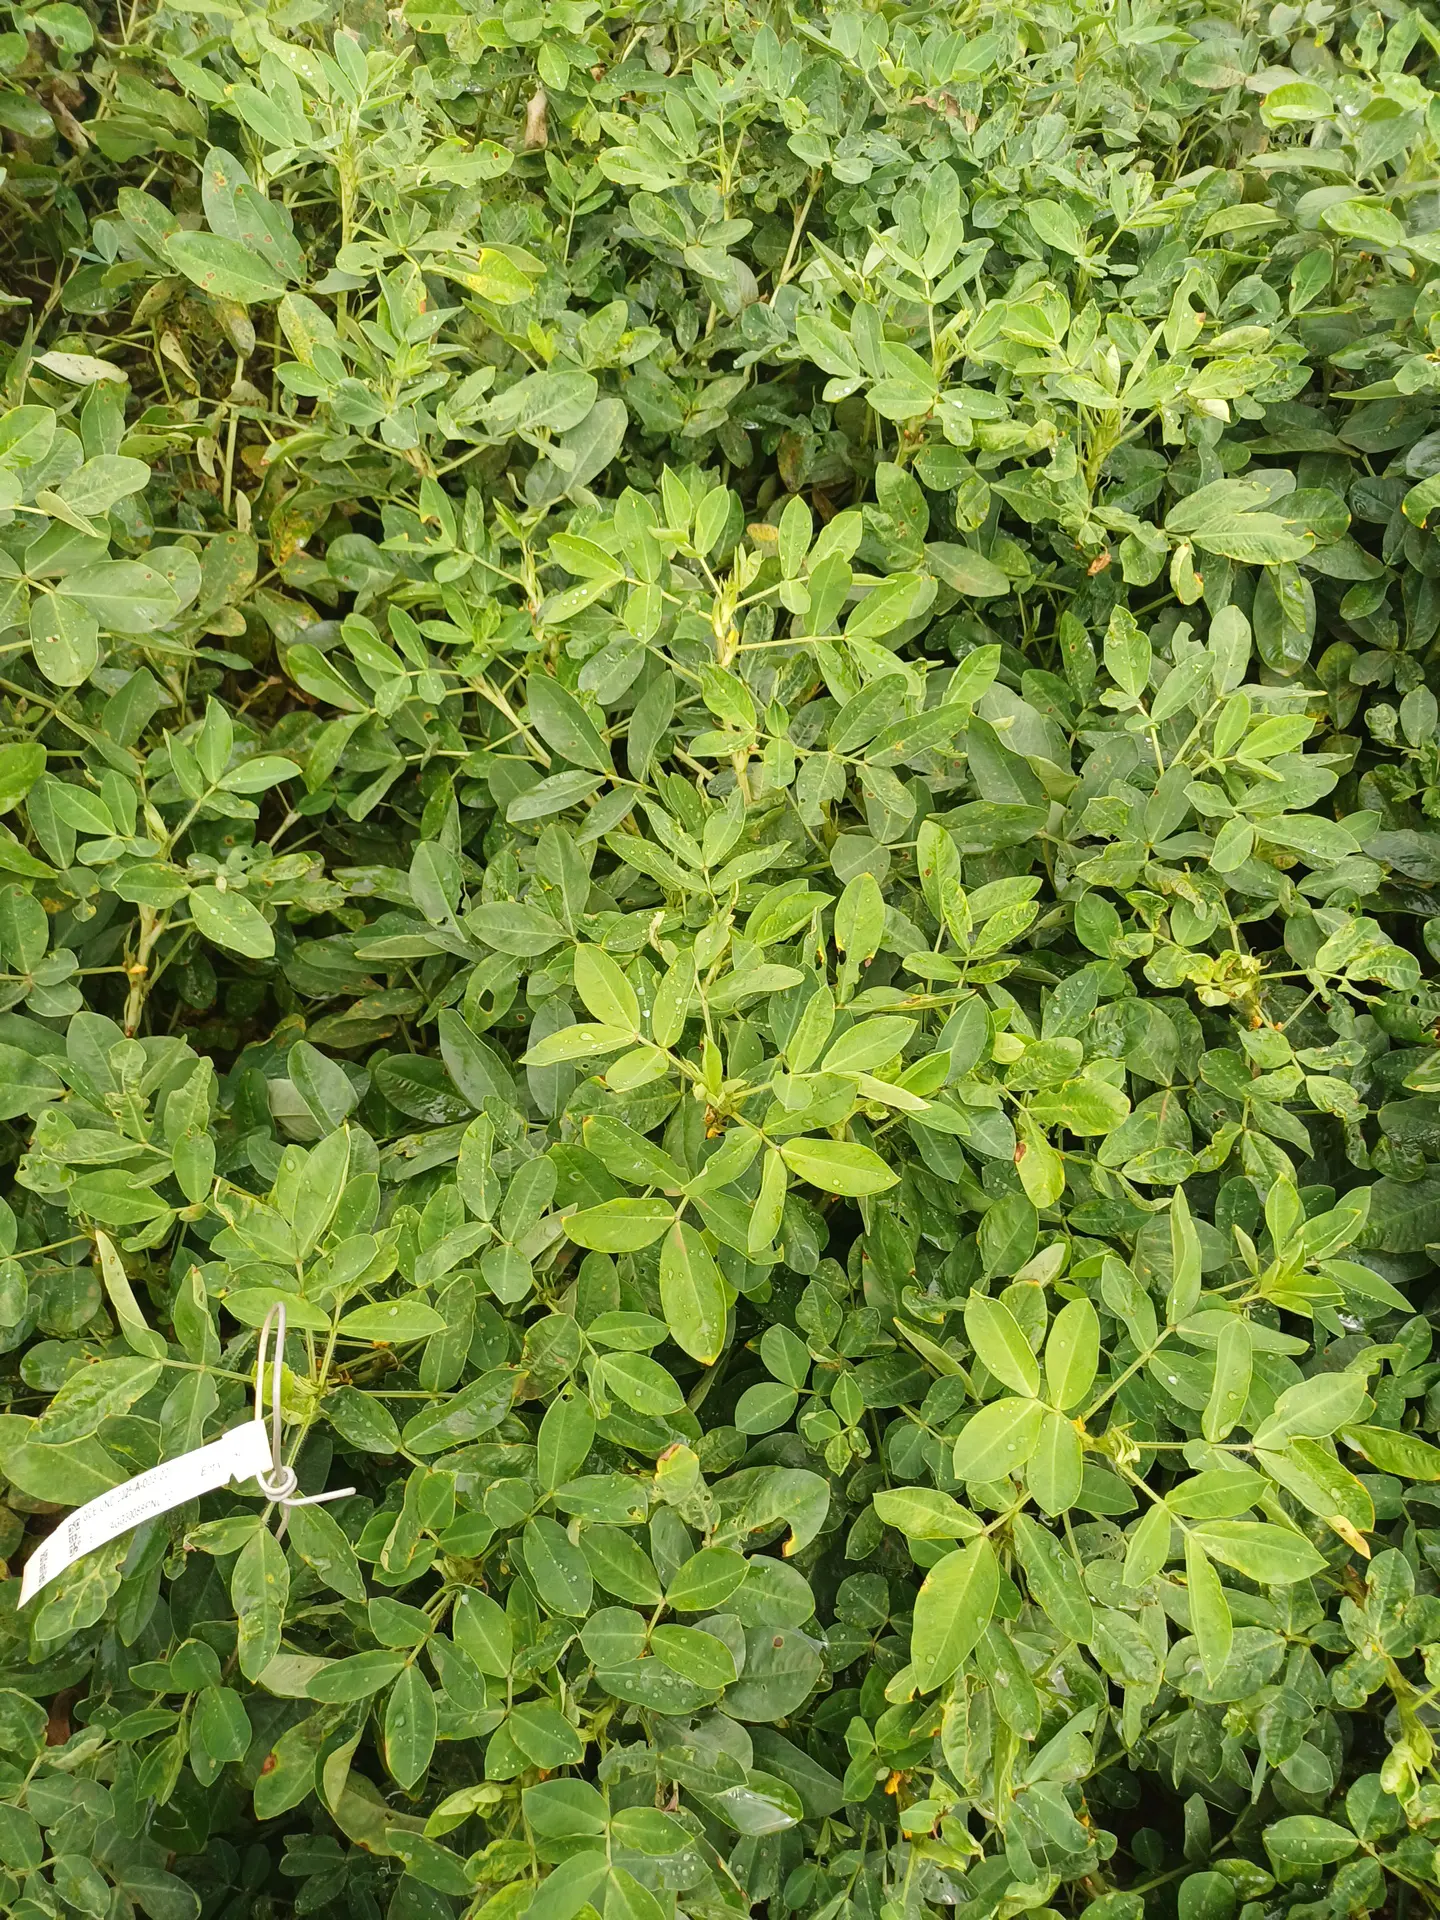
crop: groundnut
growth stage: pegging
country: Kenya
